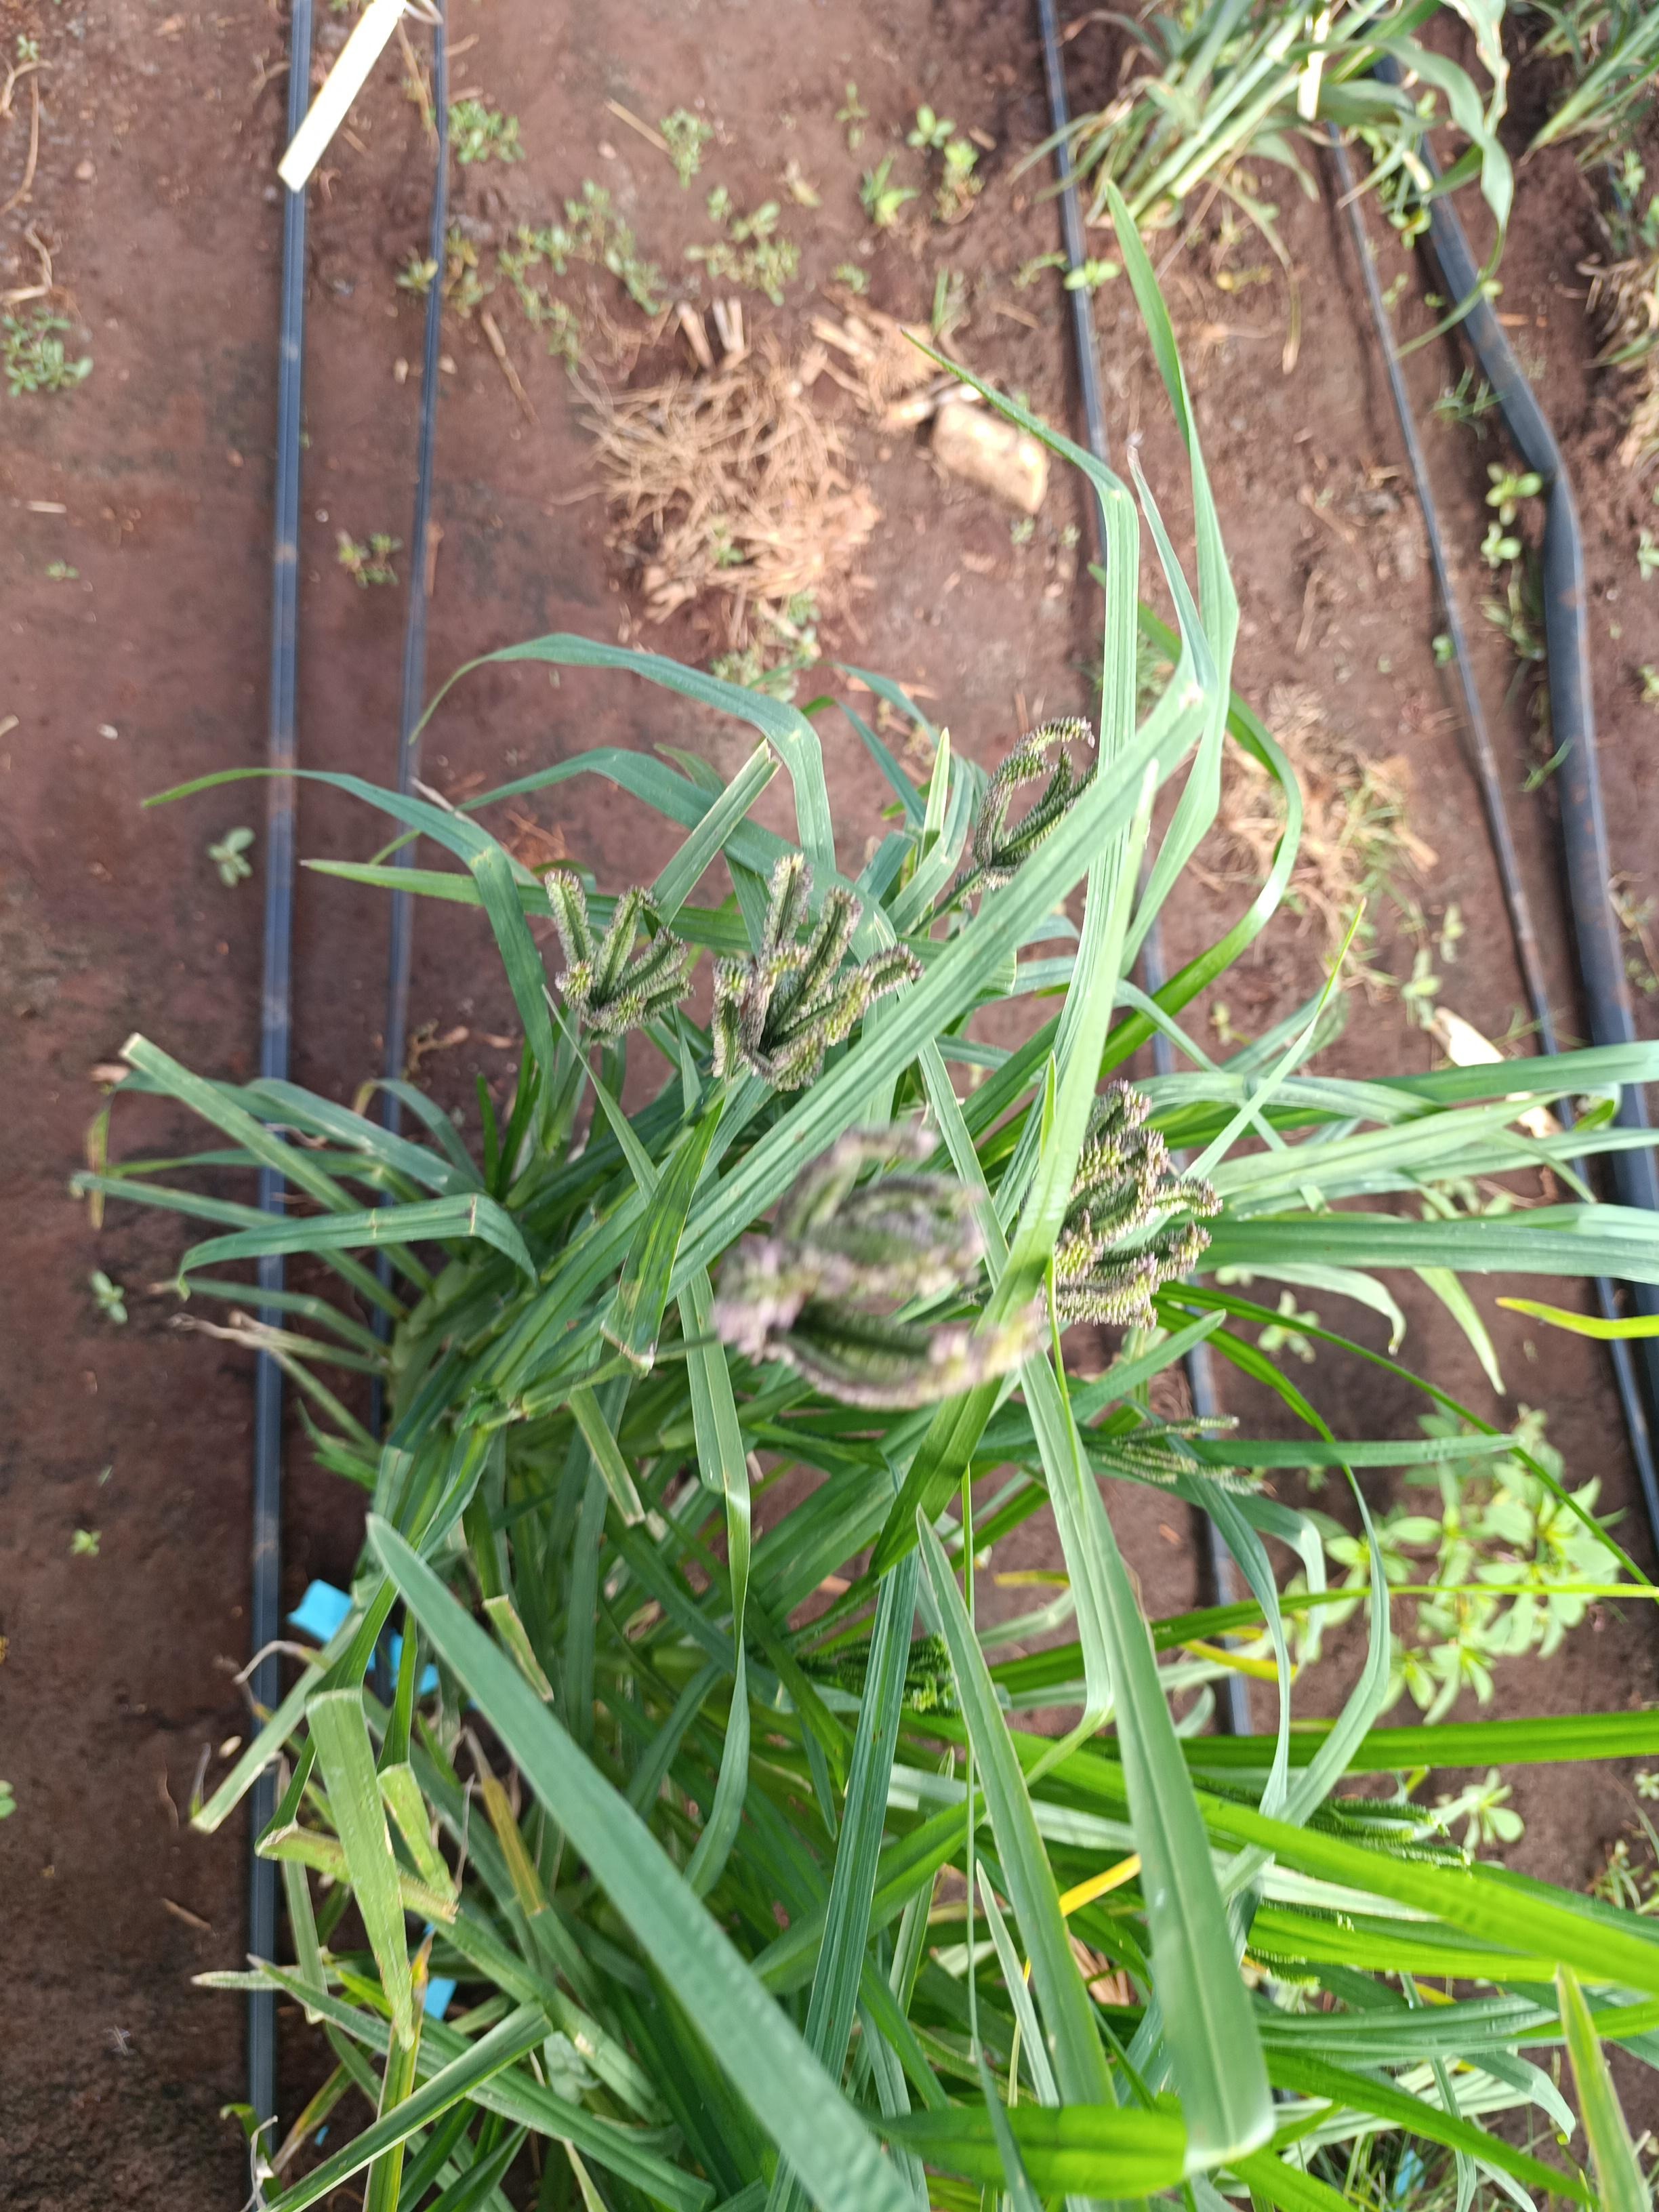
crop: finger millet
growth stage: flowering
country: Kenya
